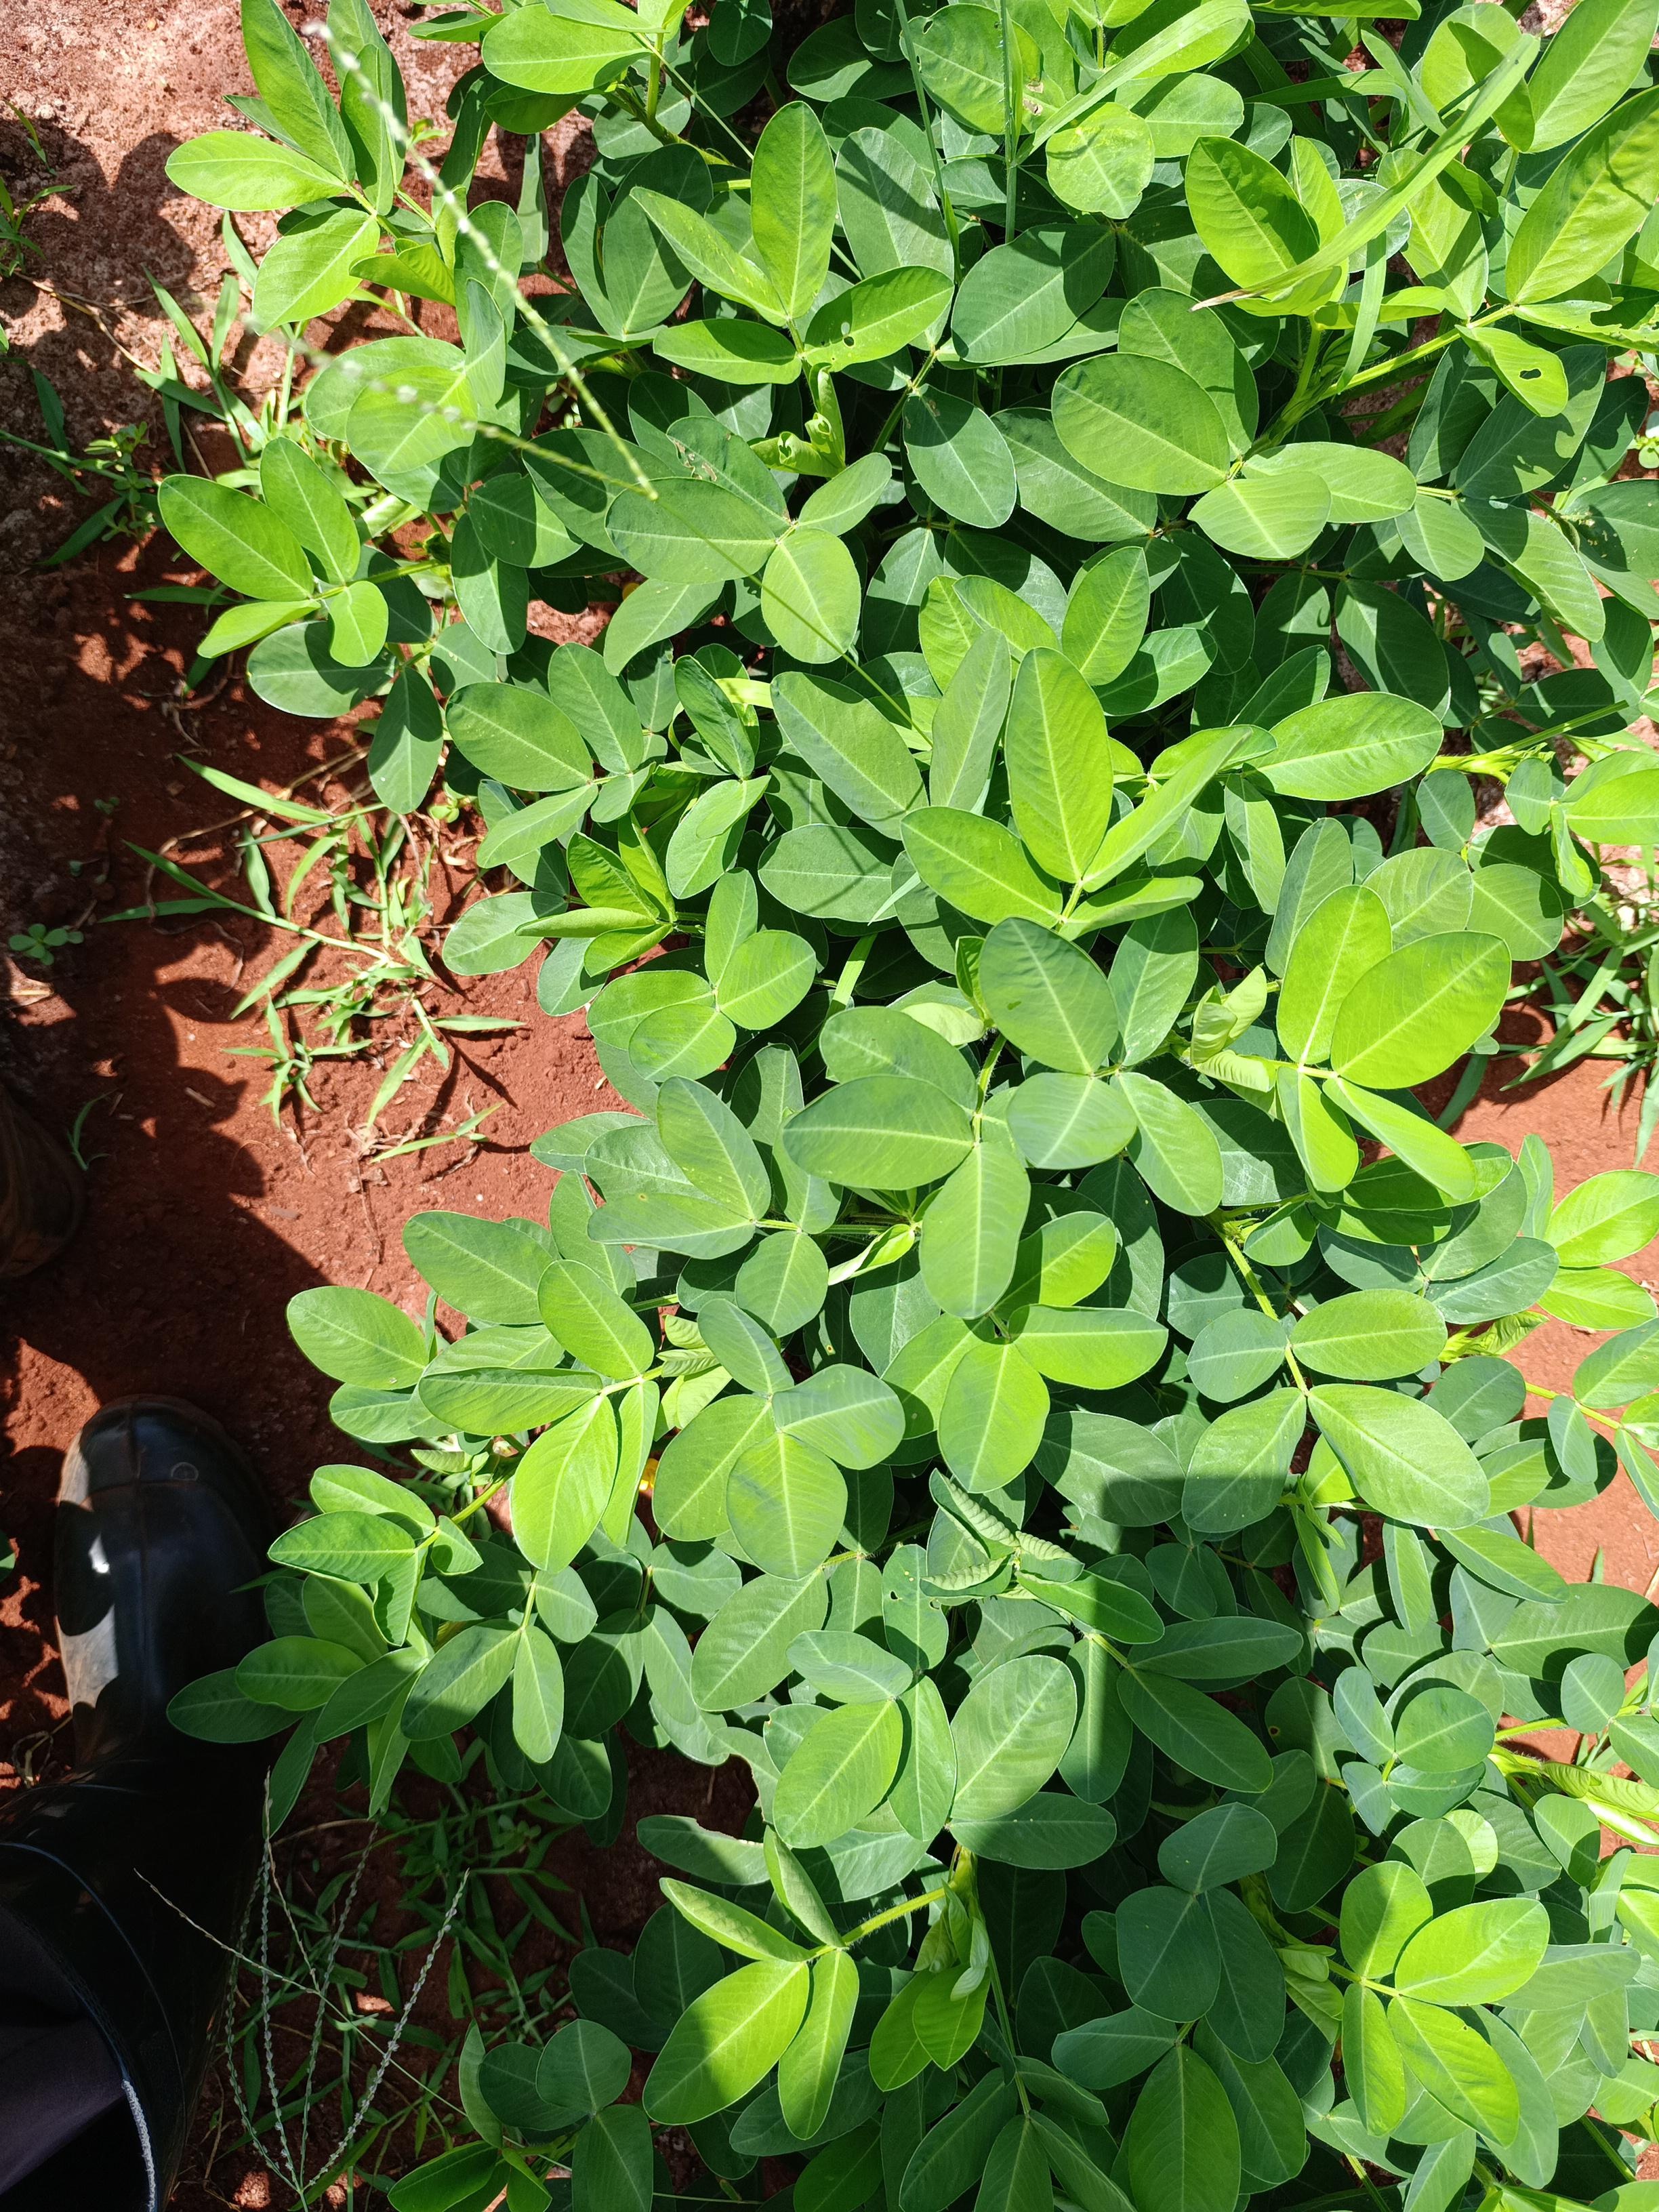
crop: groundnut
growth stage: flowering
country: Kenya
